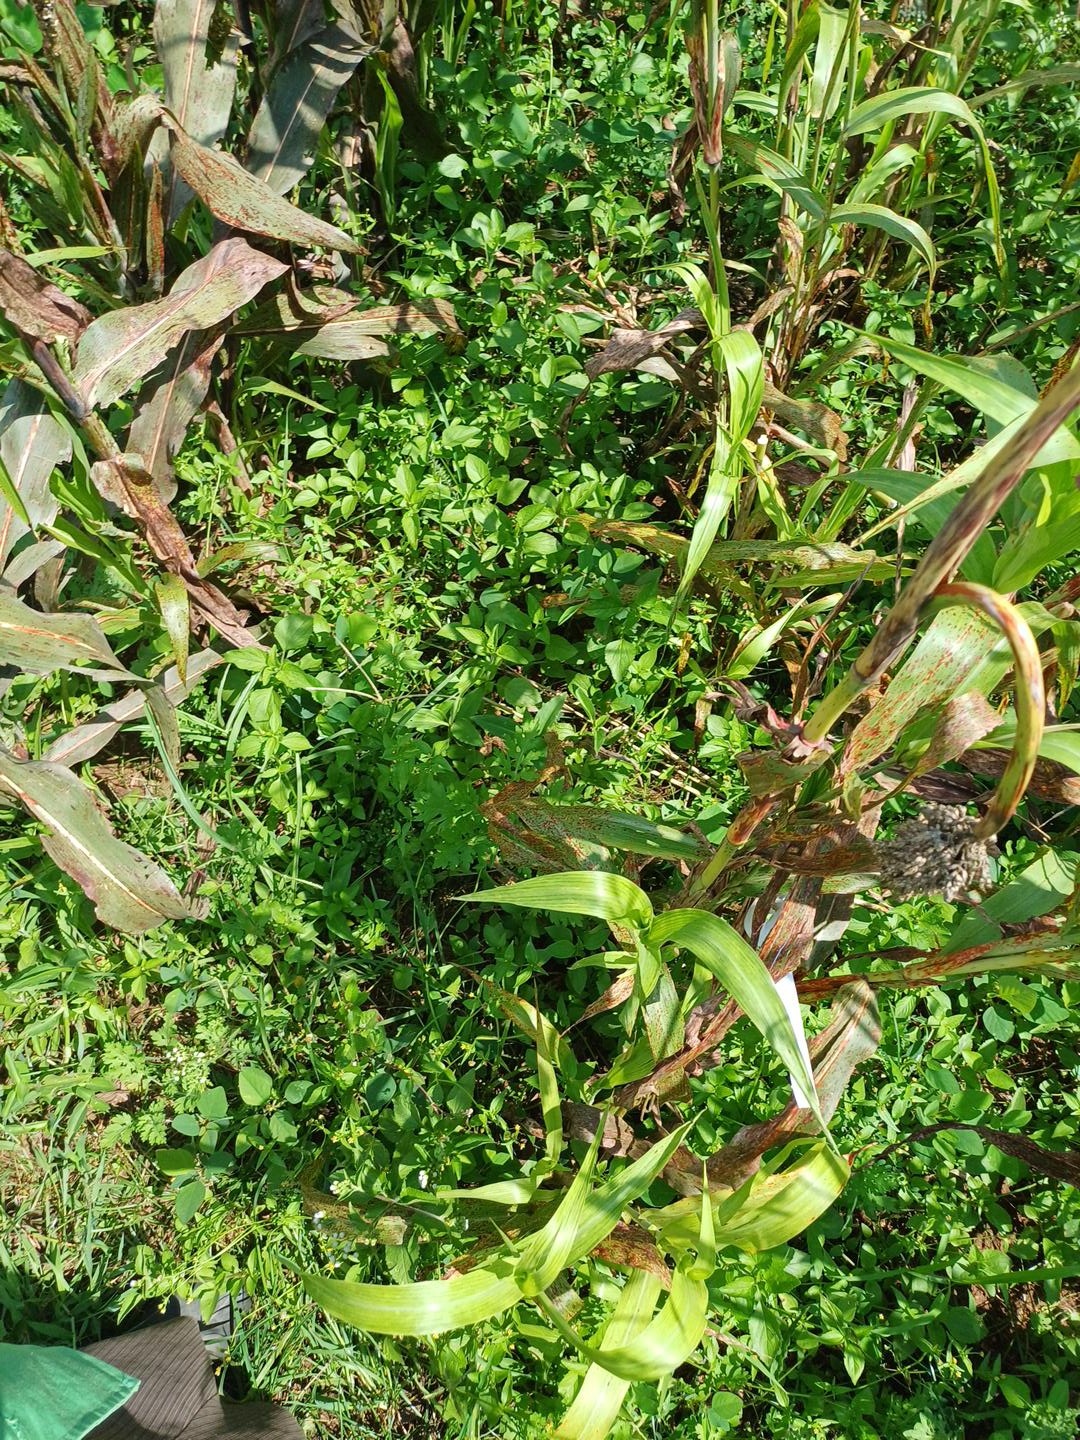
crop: sorghum
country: Kenya
